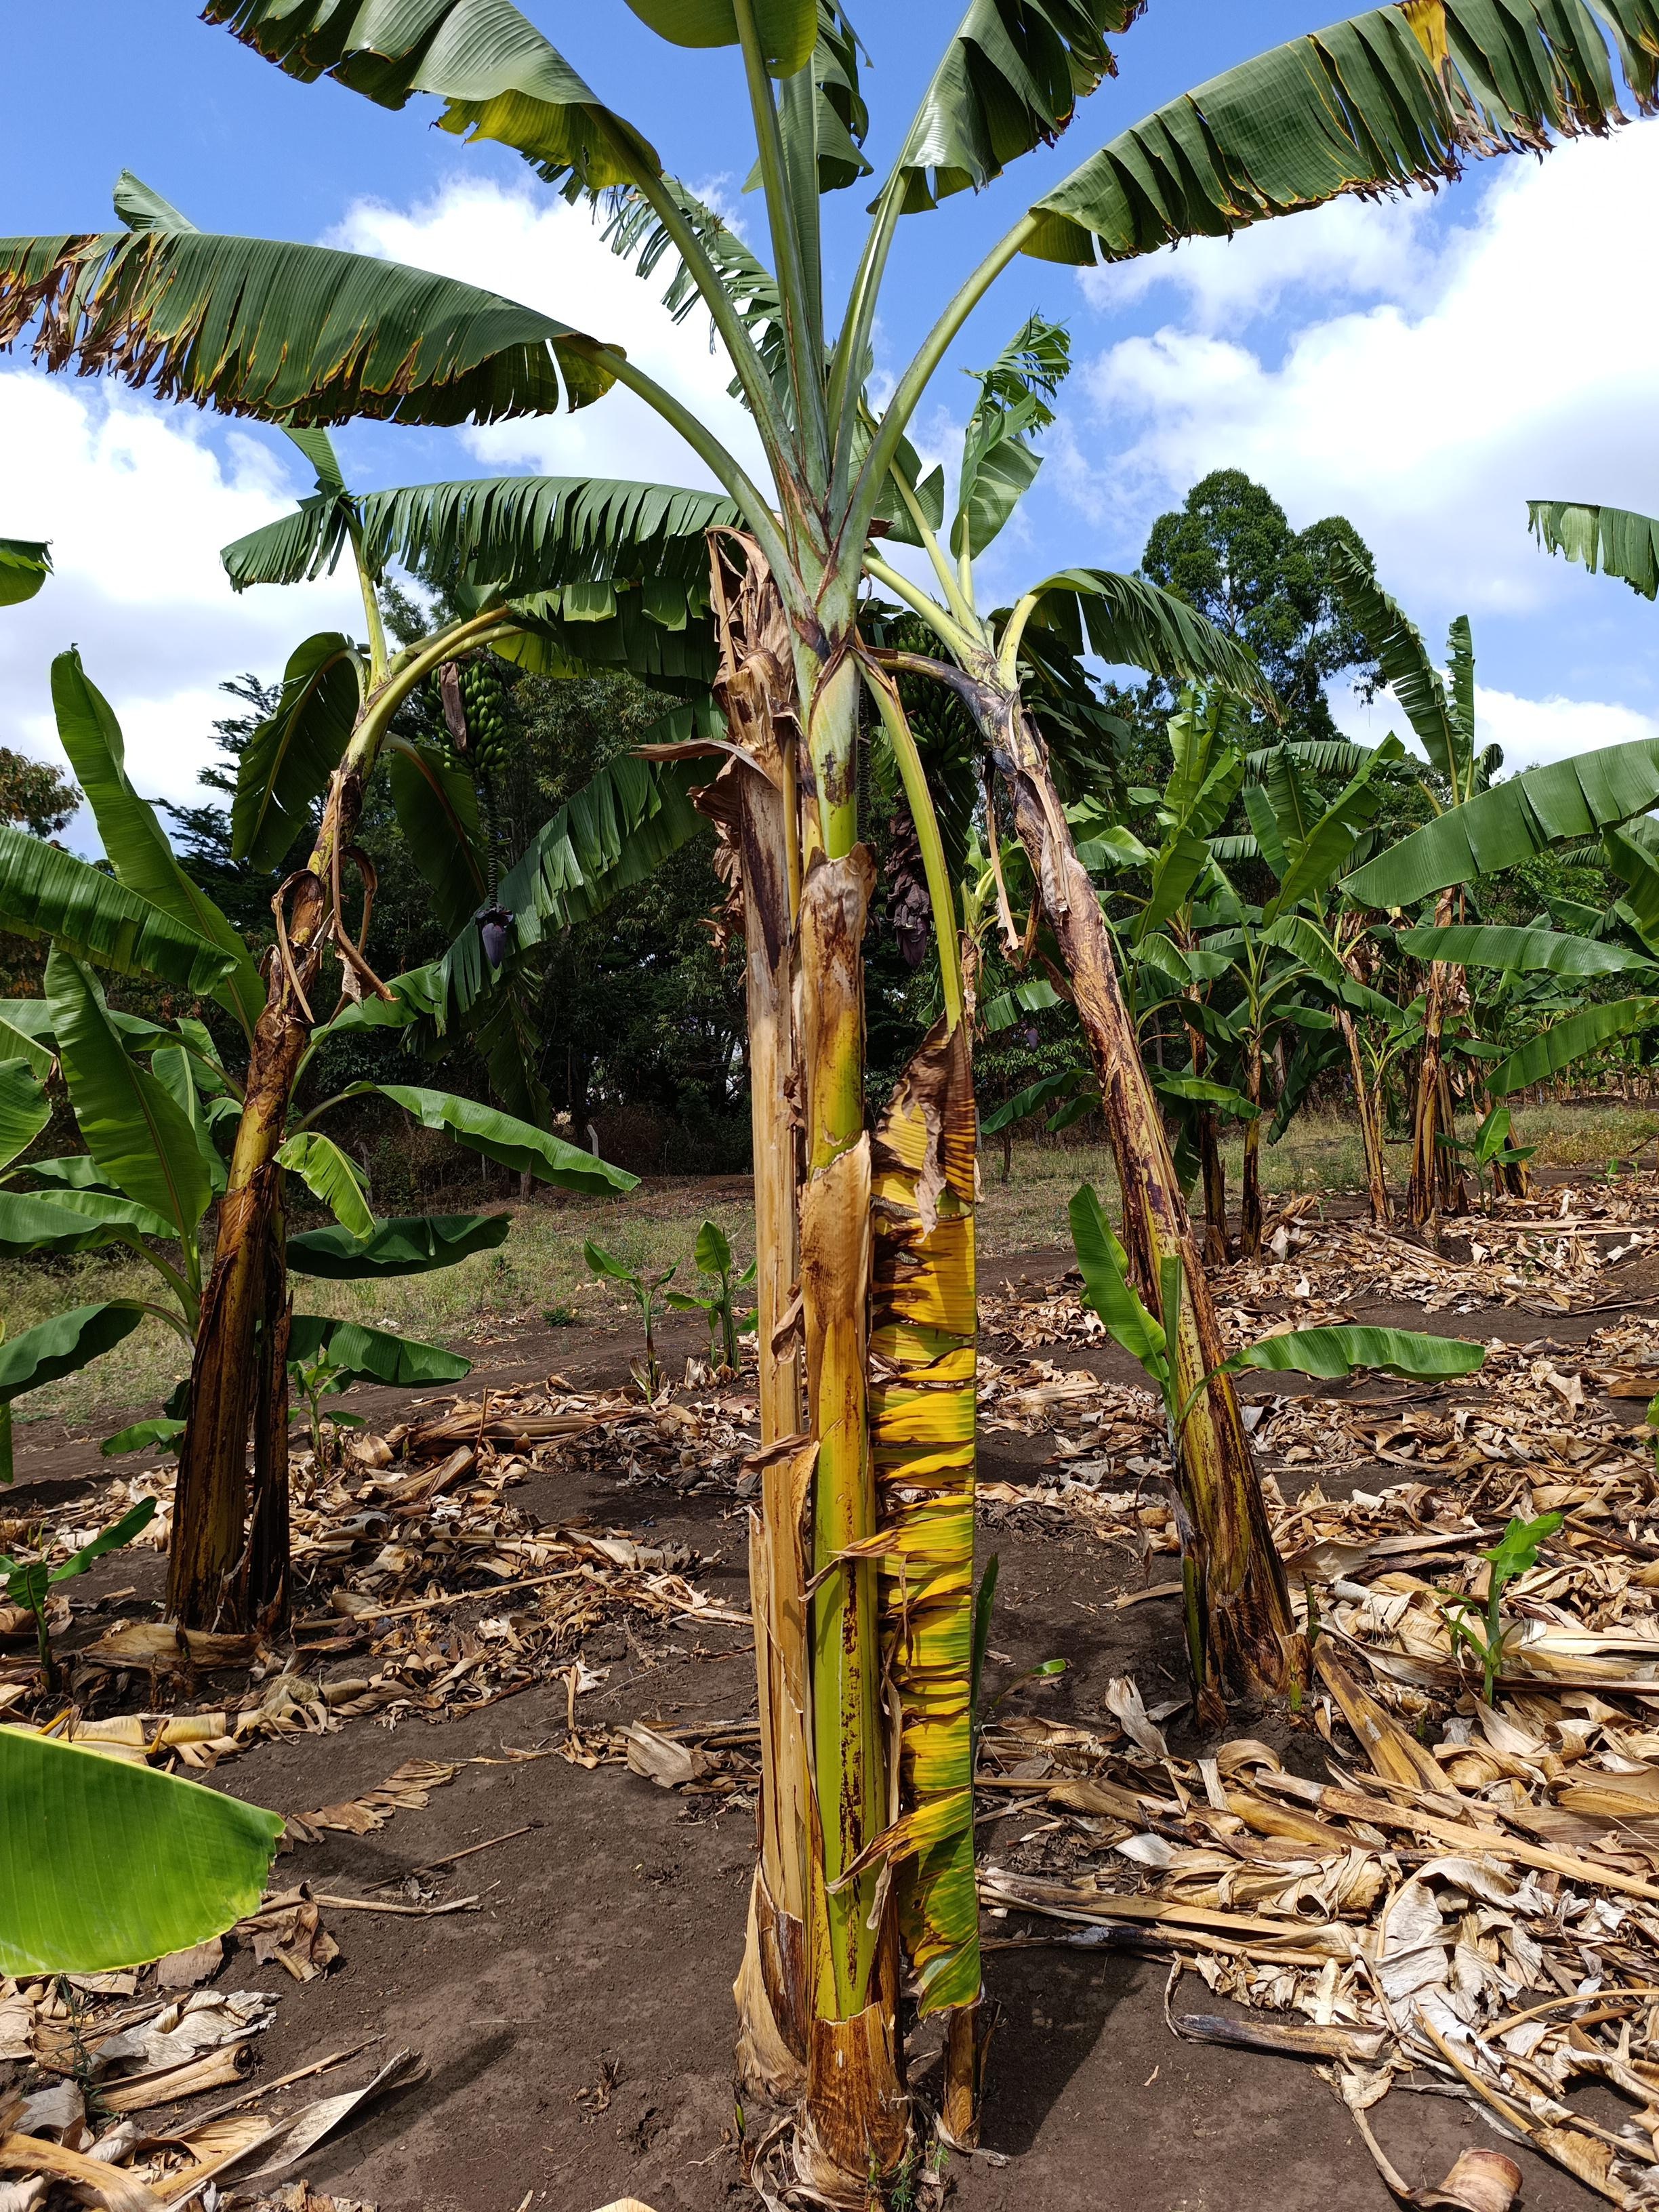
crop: banana
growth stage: development fruit
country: Tanzania
